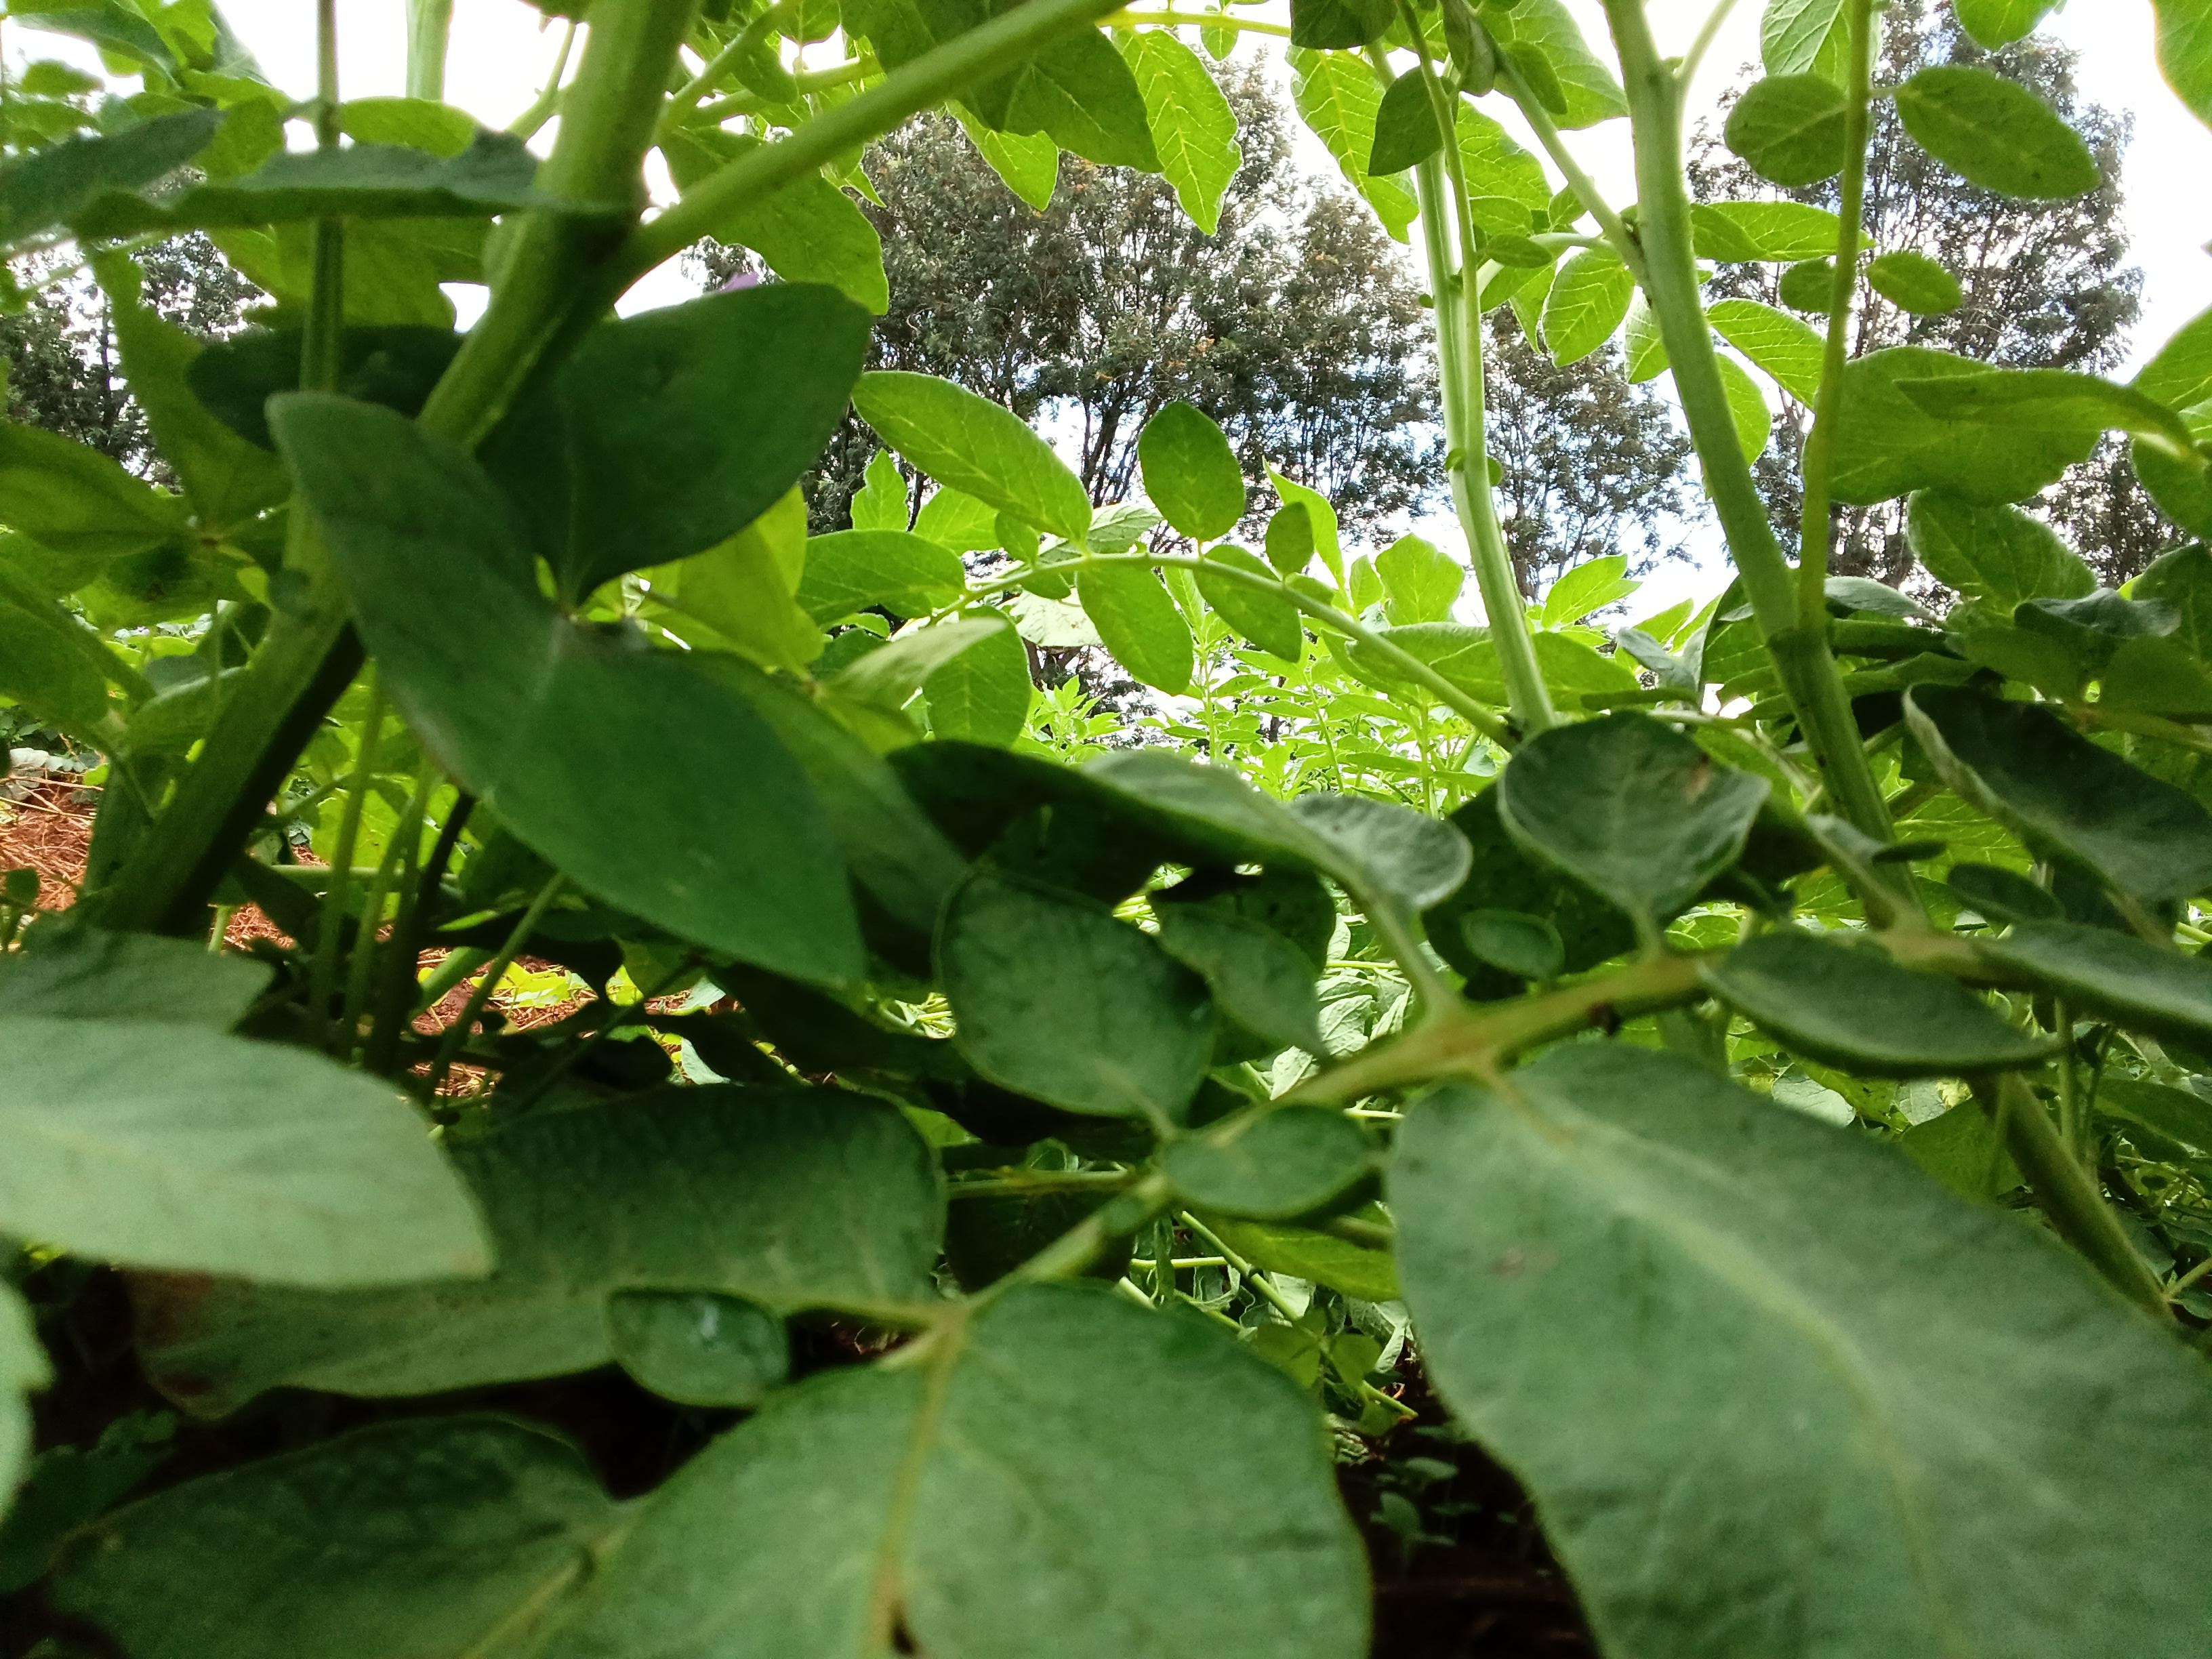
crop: potato
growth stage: flowering
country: Kenya
